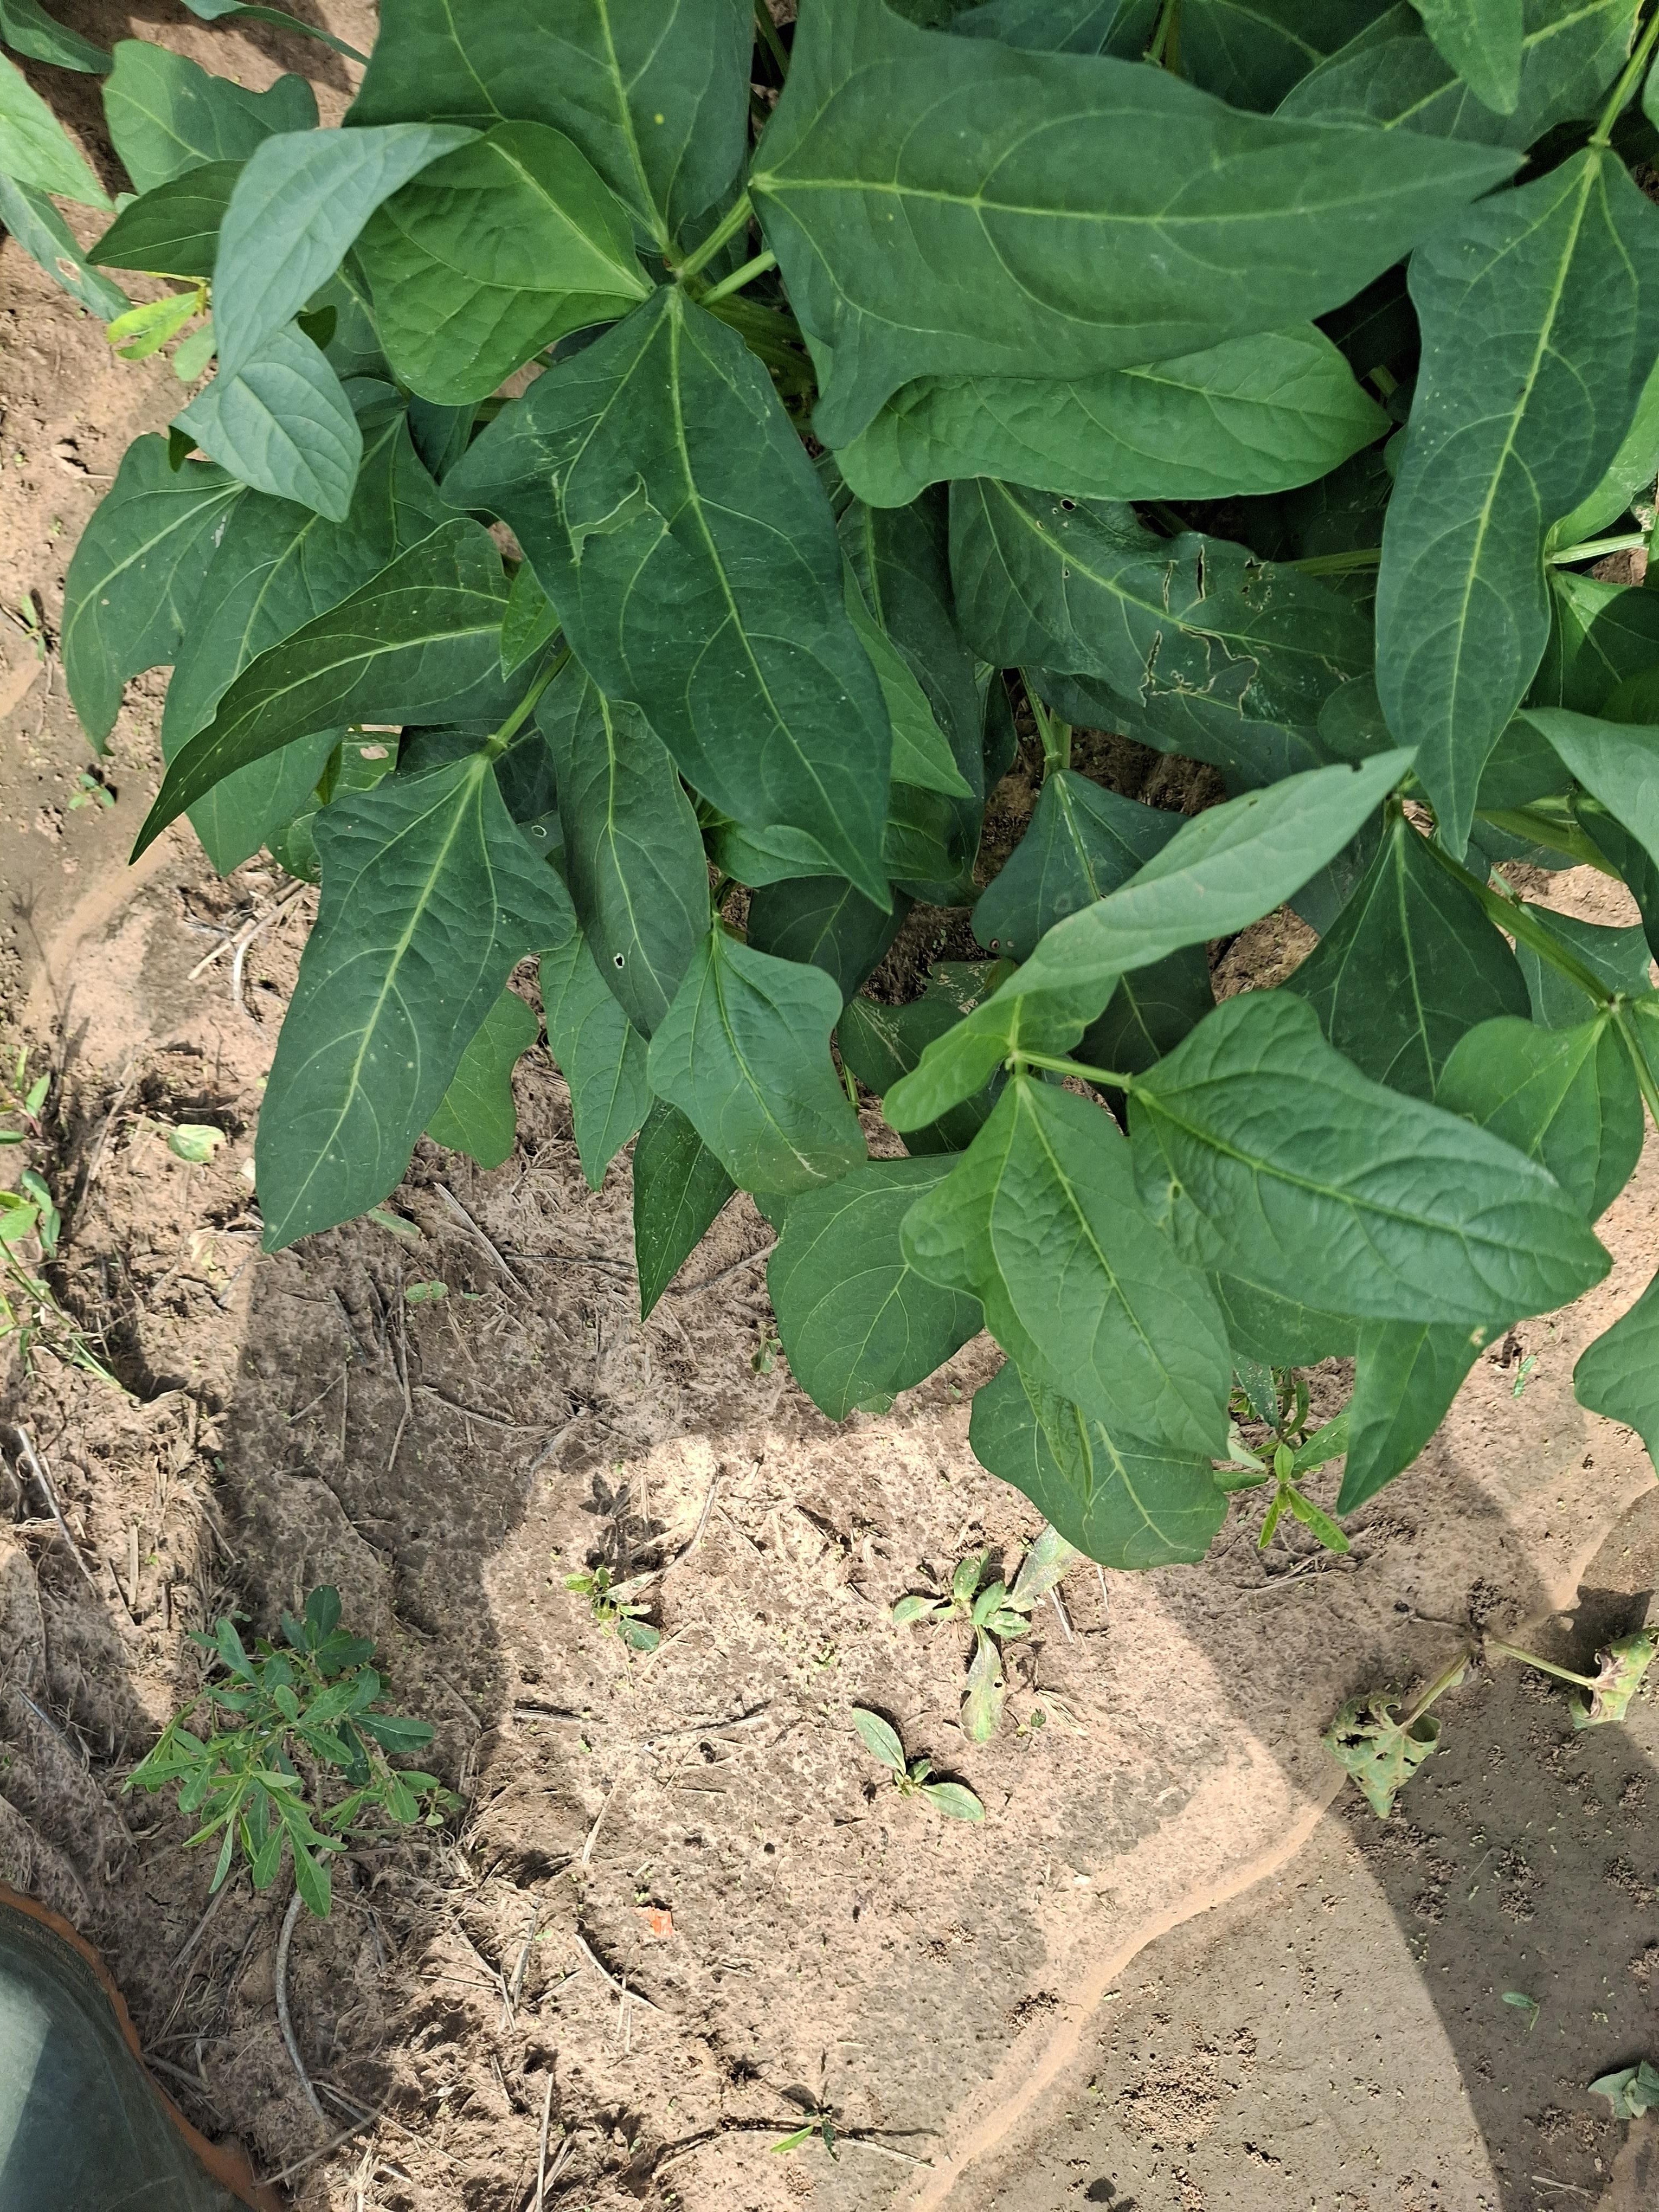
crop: cowpea
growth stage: vegetative
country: Nigeria
